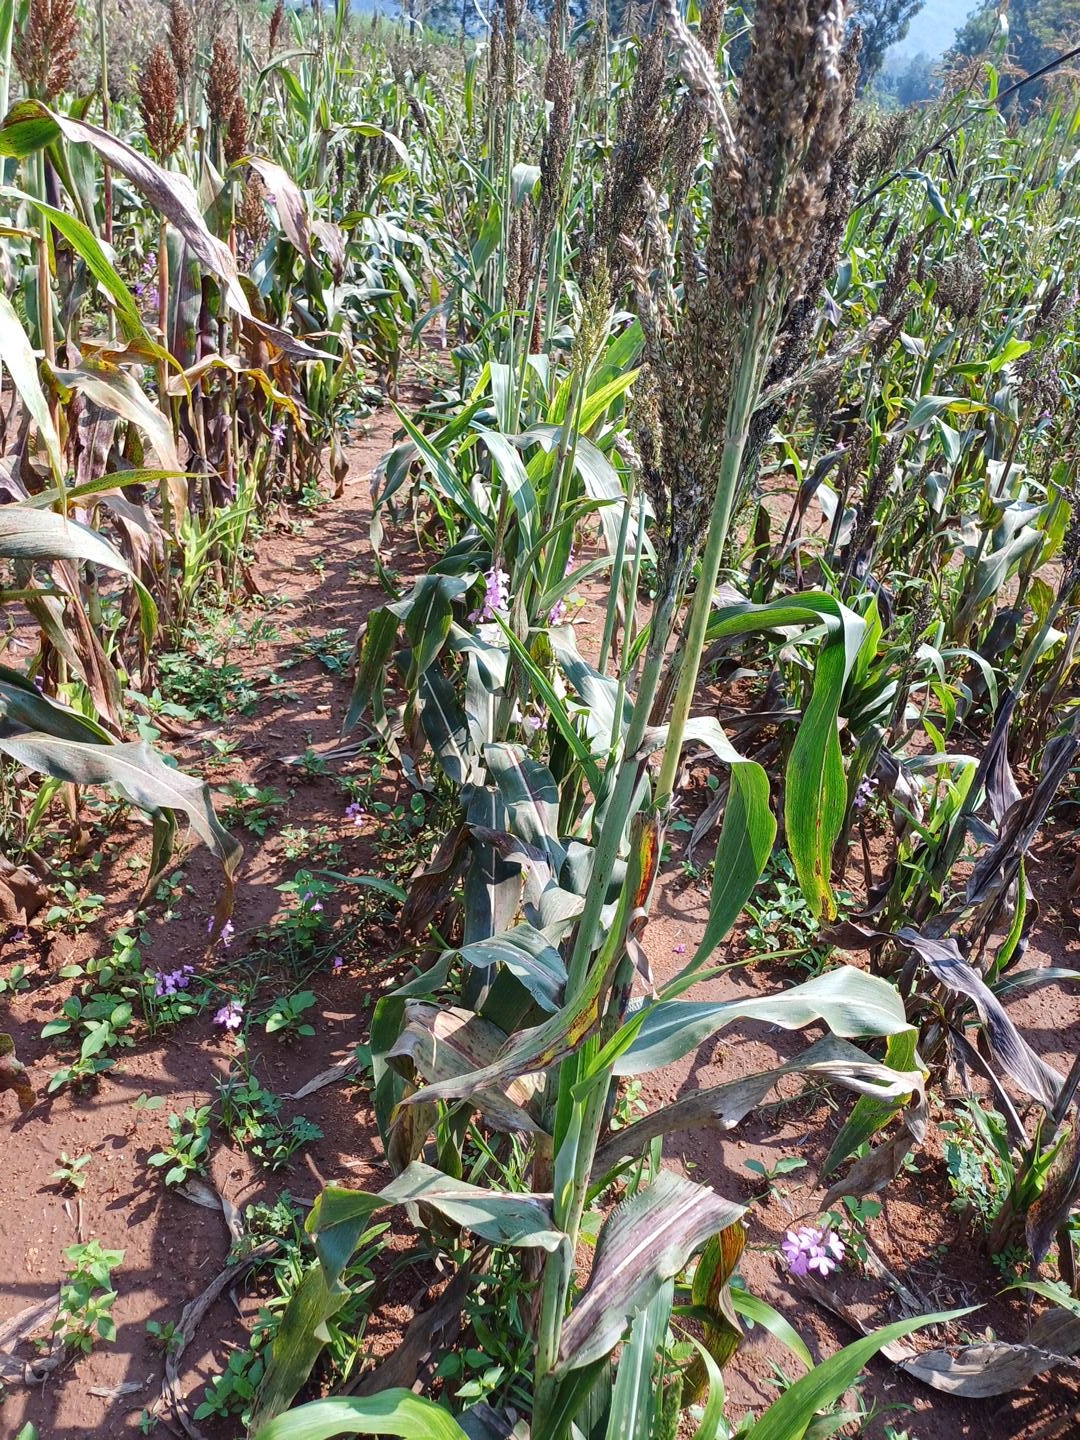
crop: sorghum
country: Kenya
